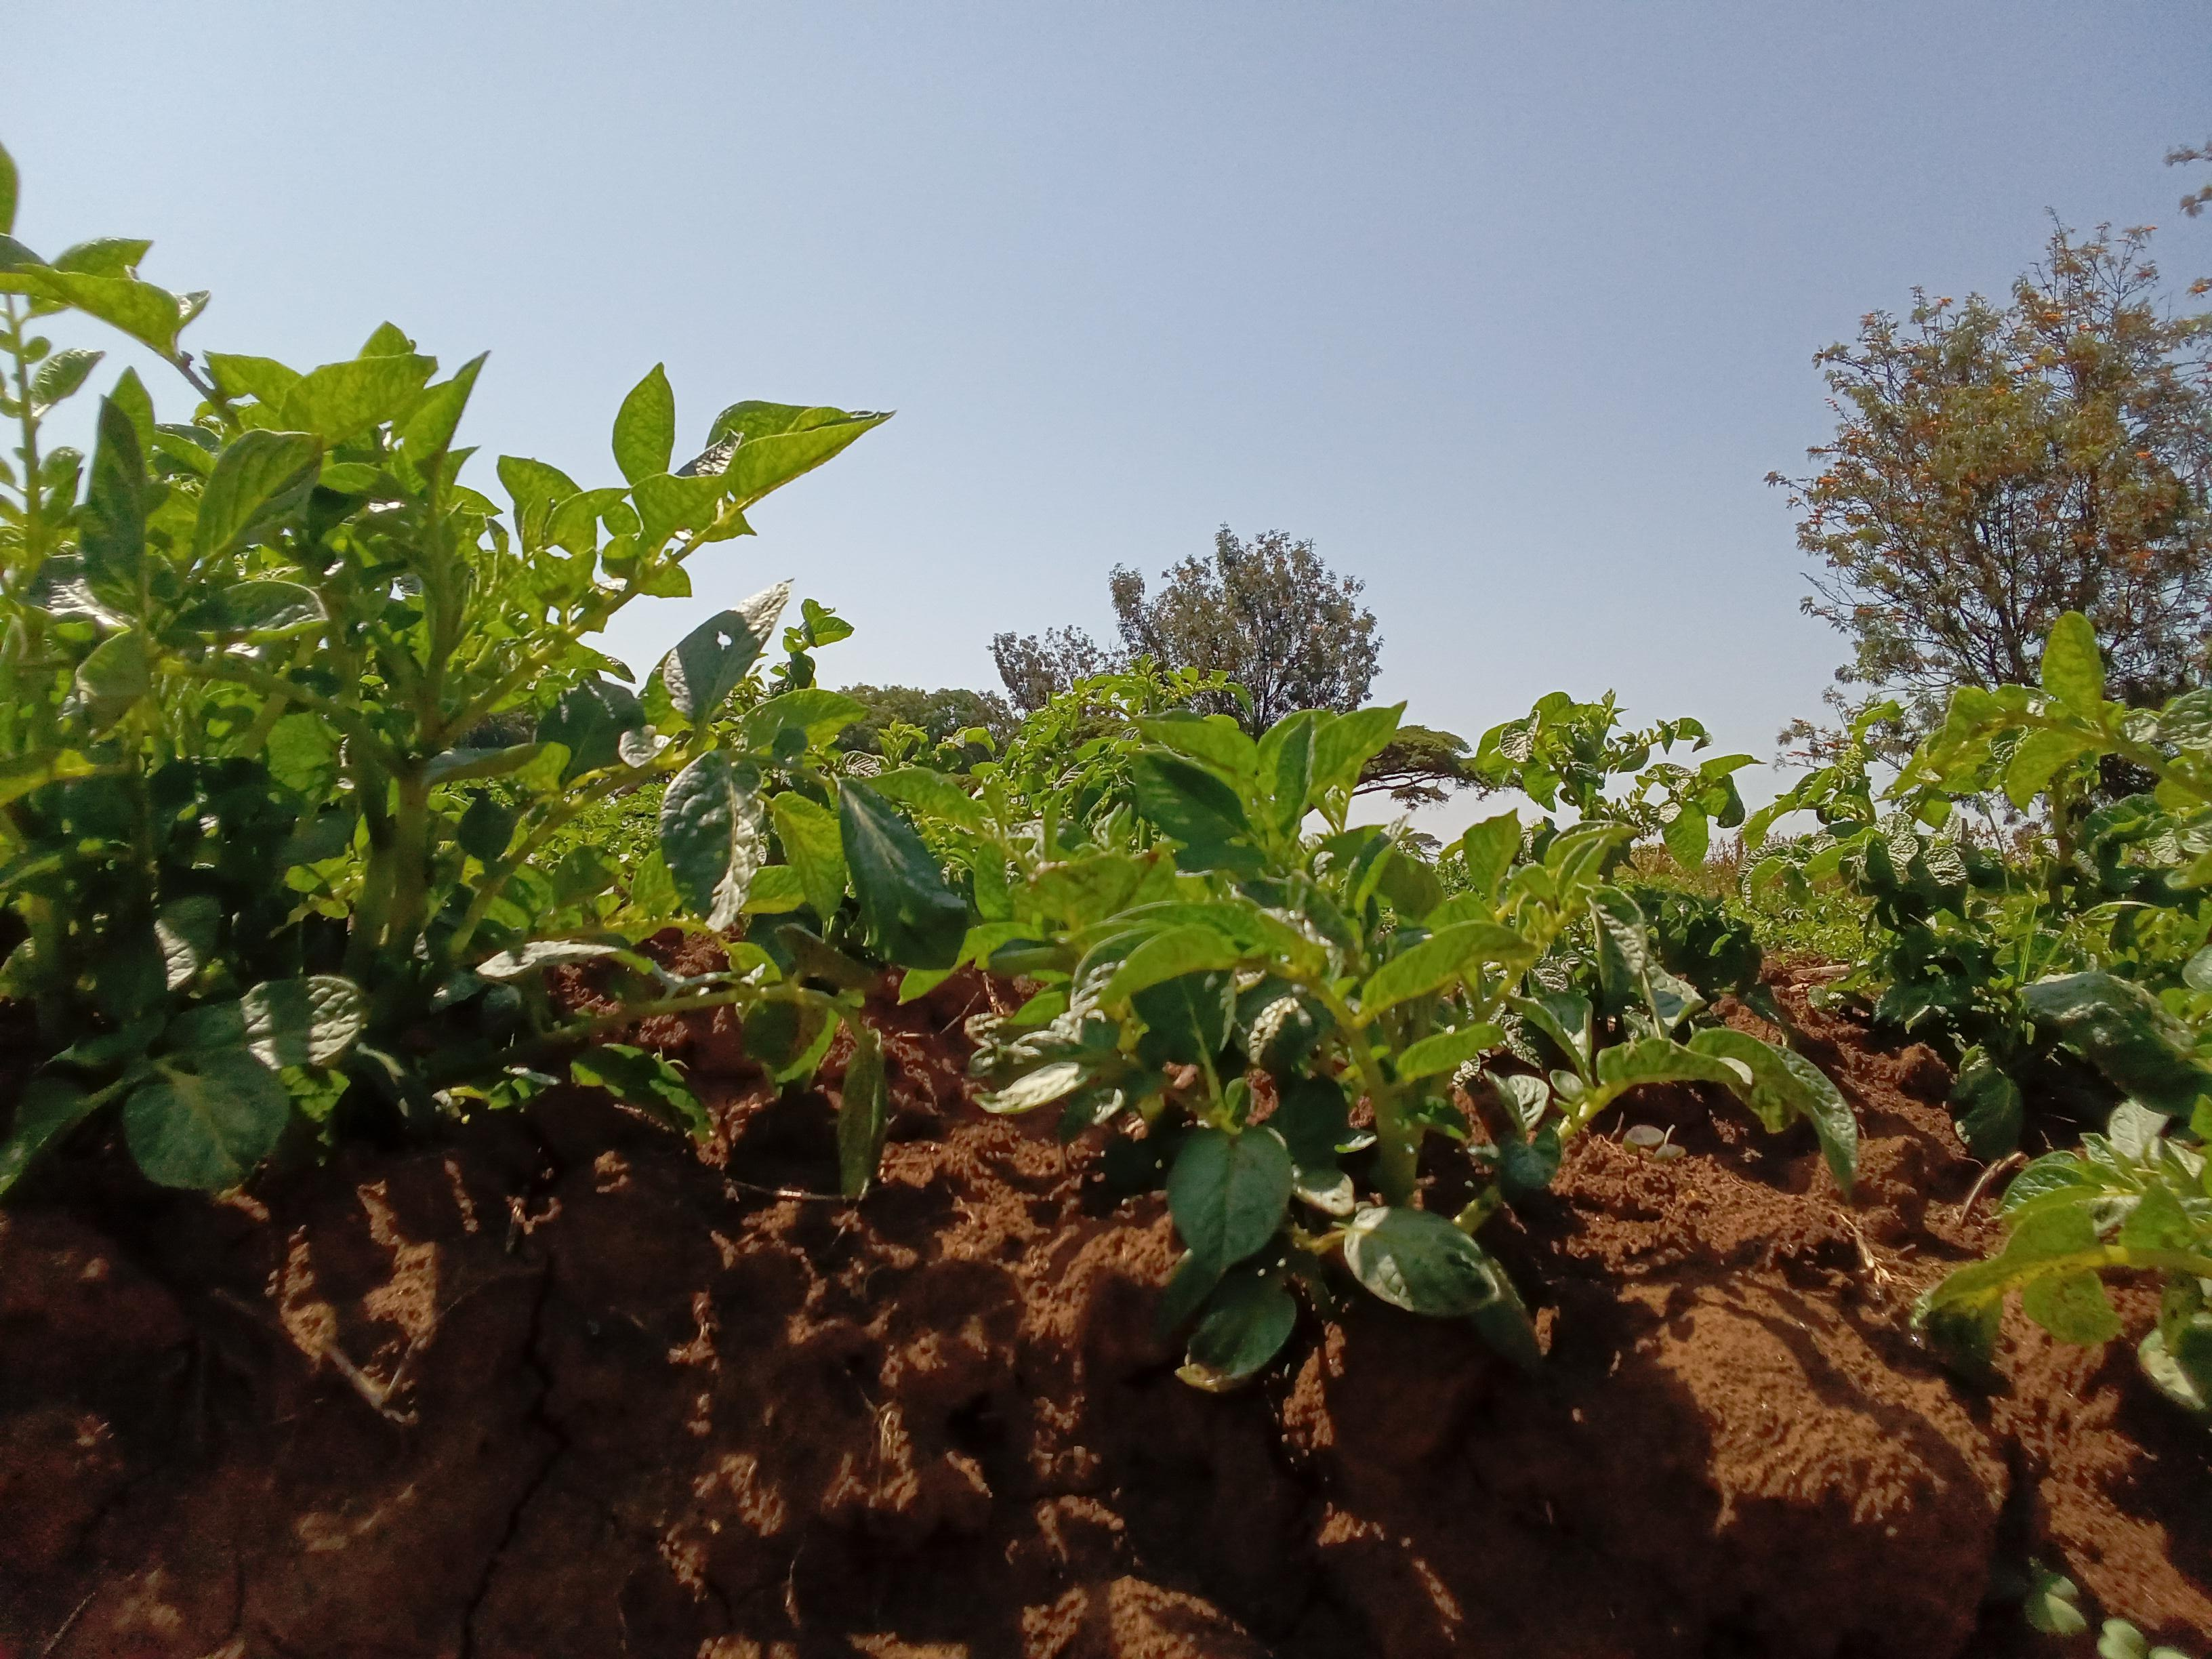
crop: potato
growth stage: vegetative
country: Kenya
